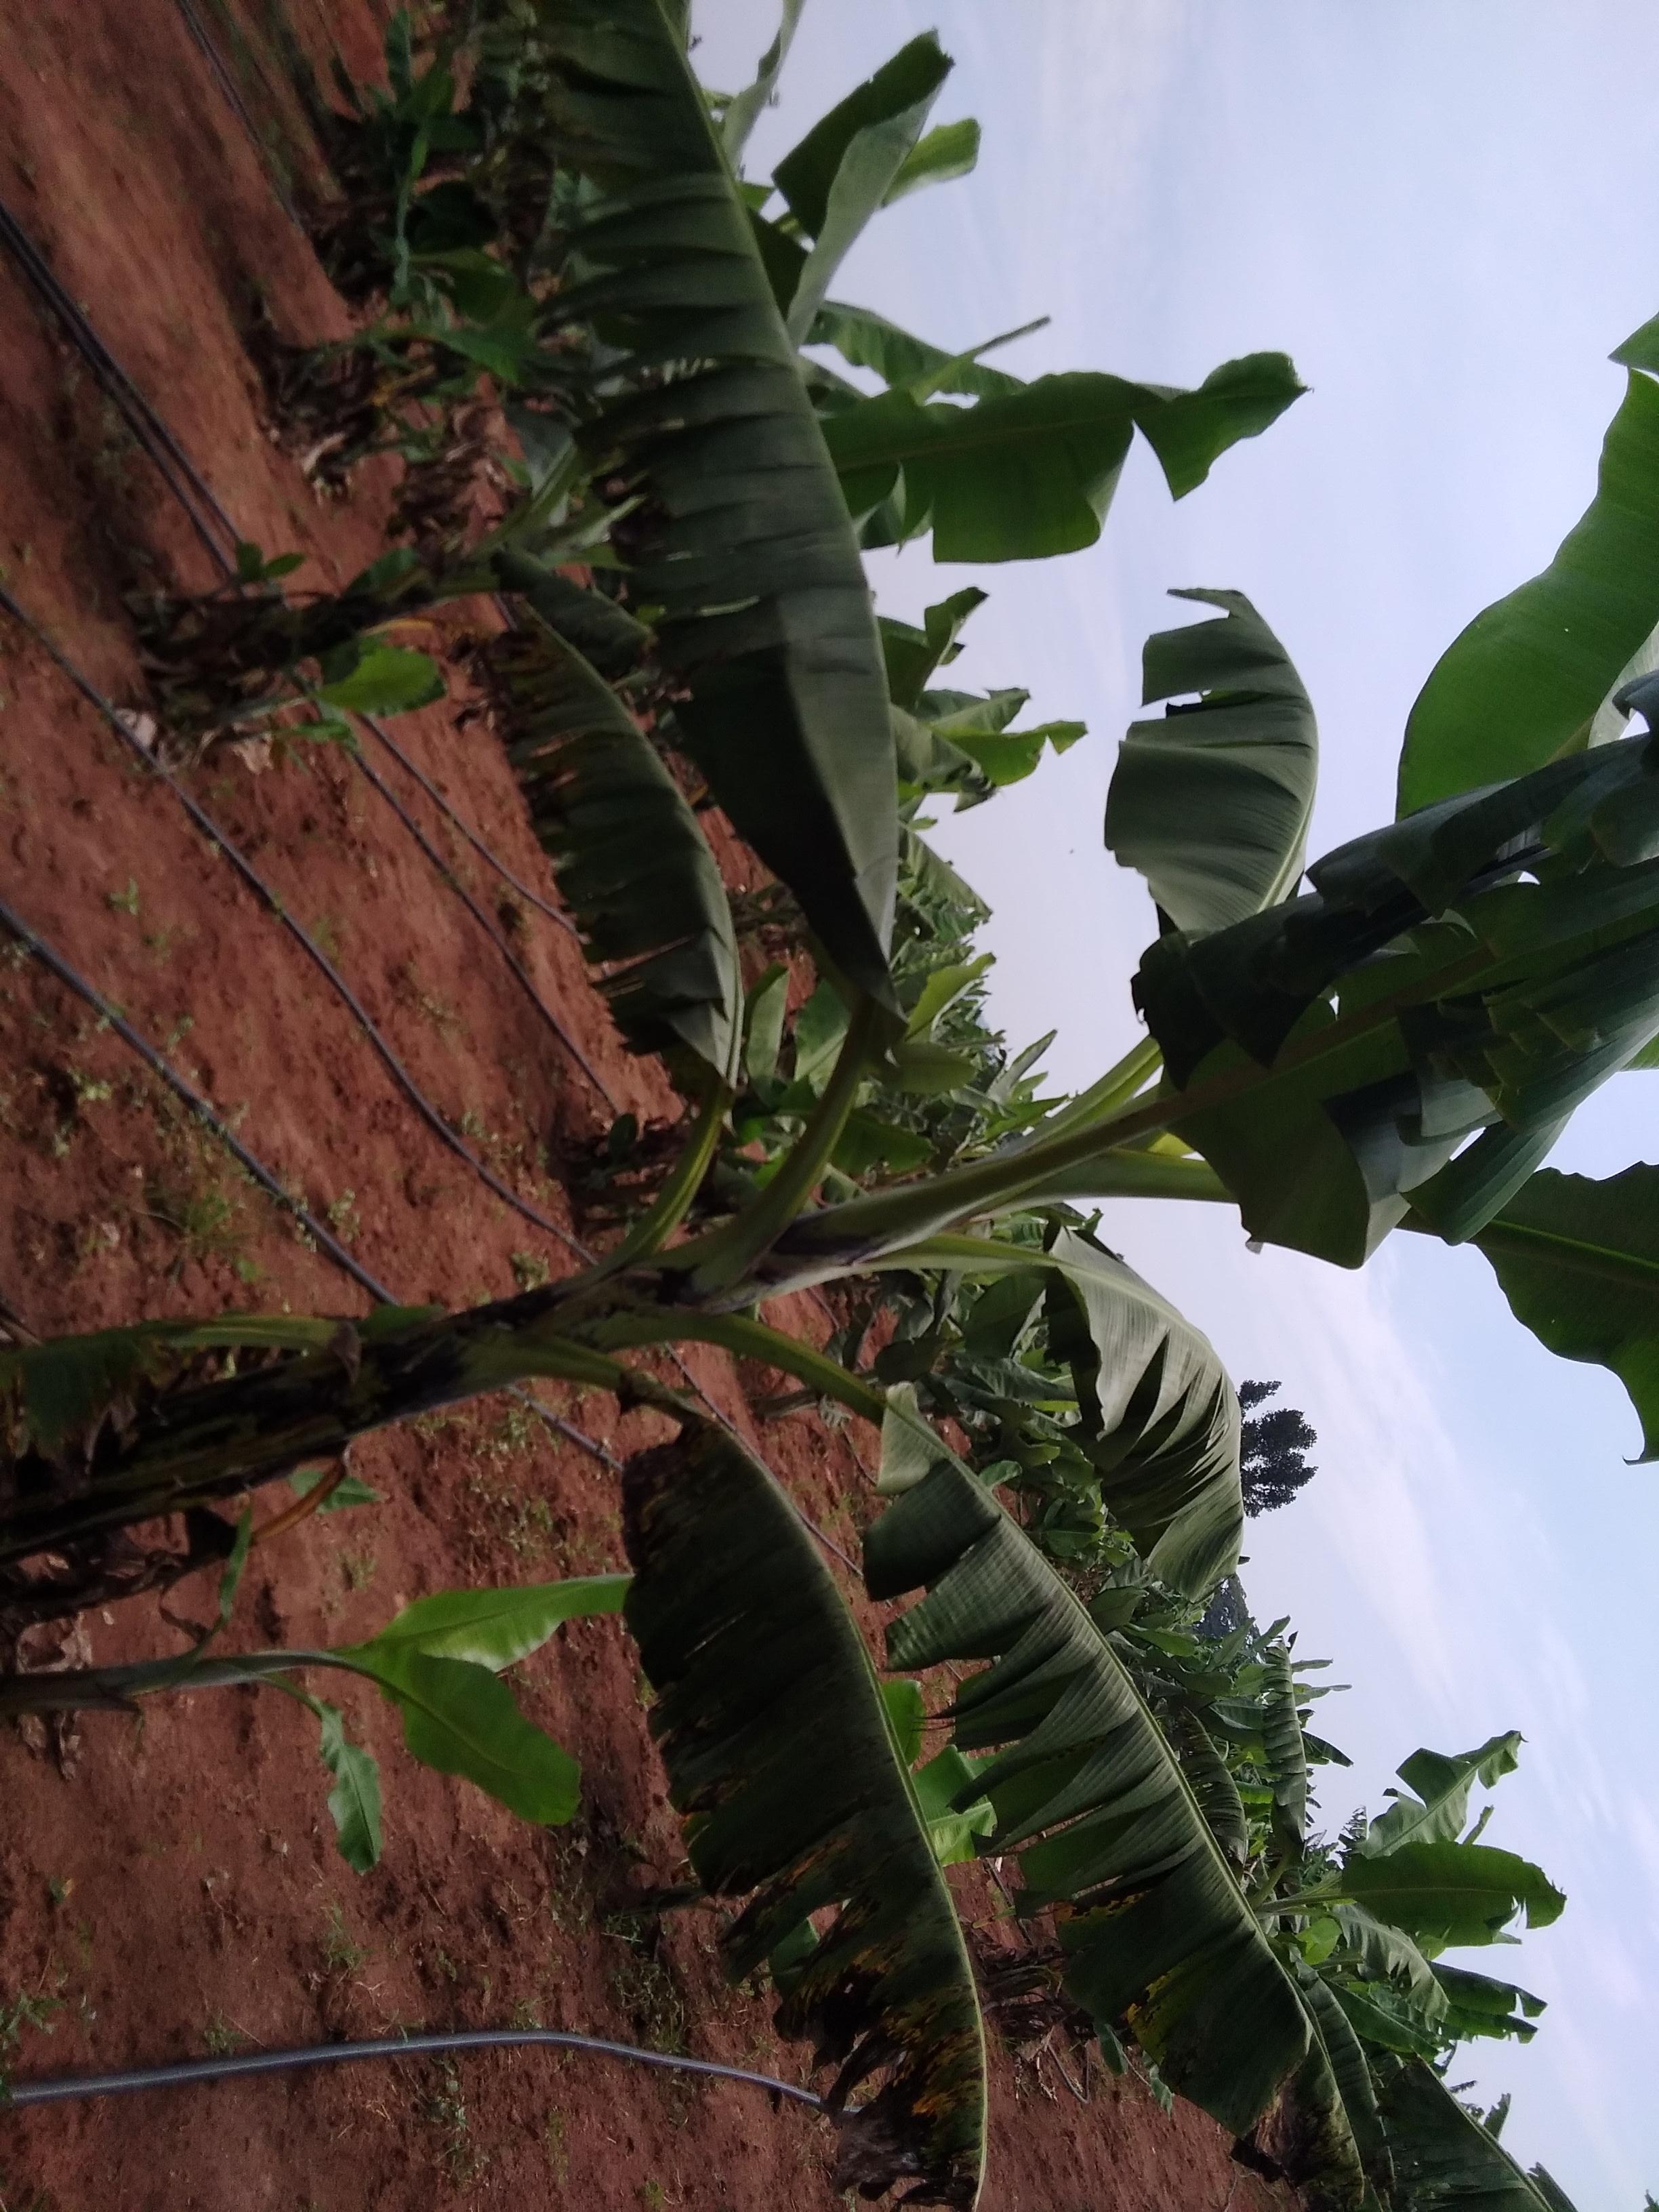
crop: banana
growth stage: vegetative
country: Uganda
